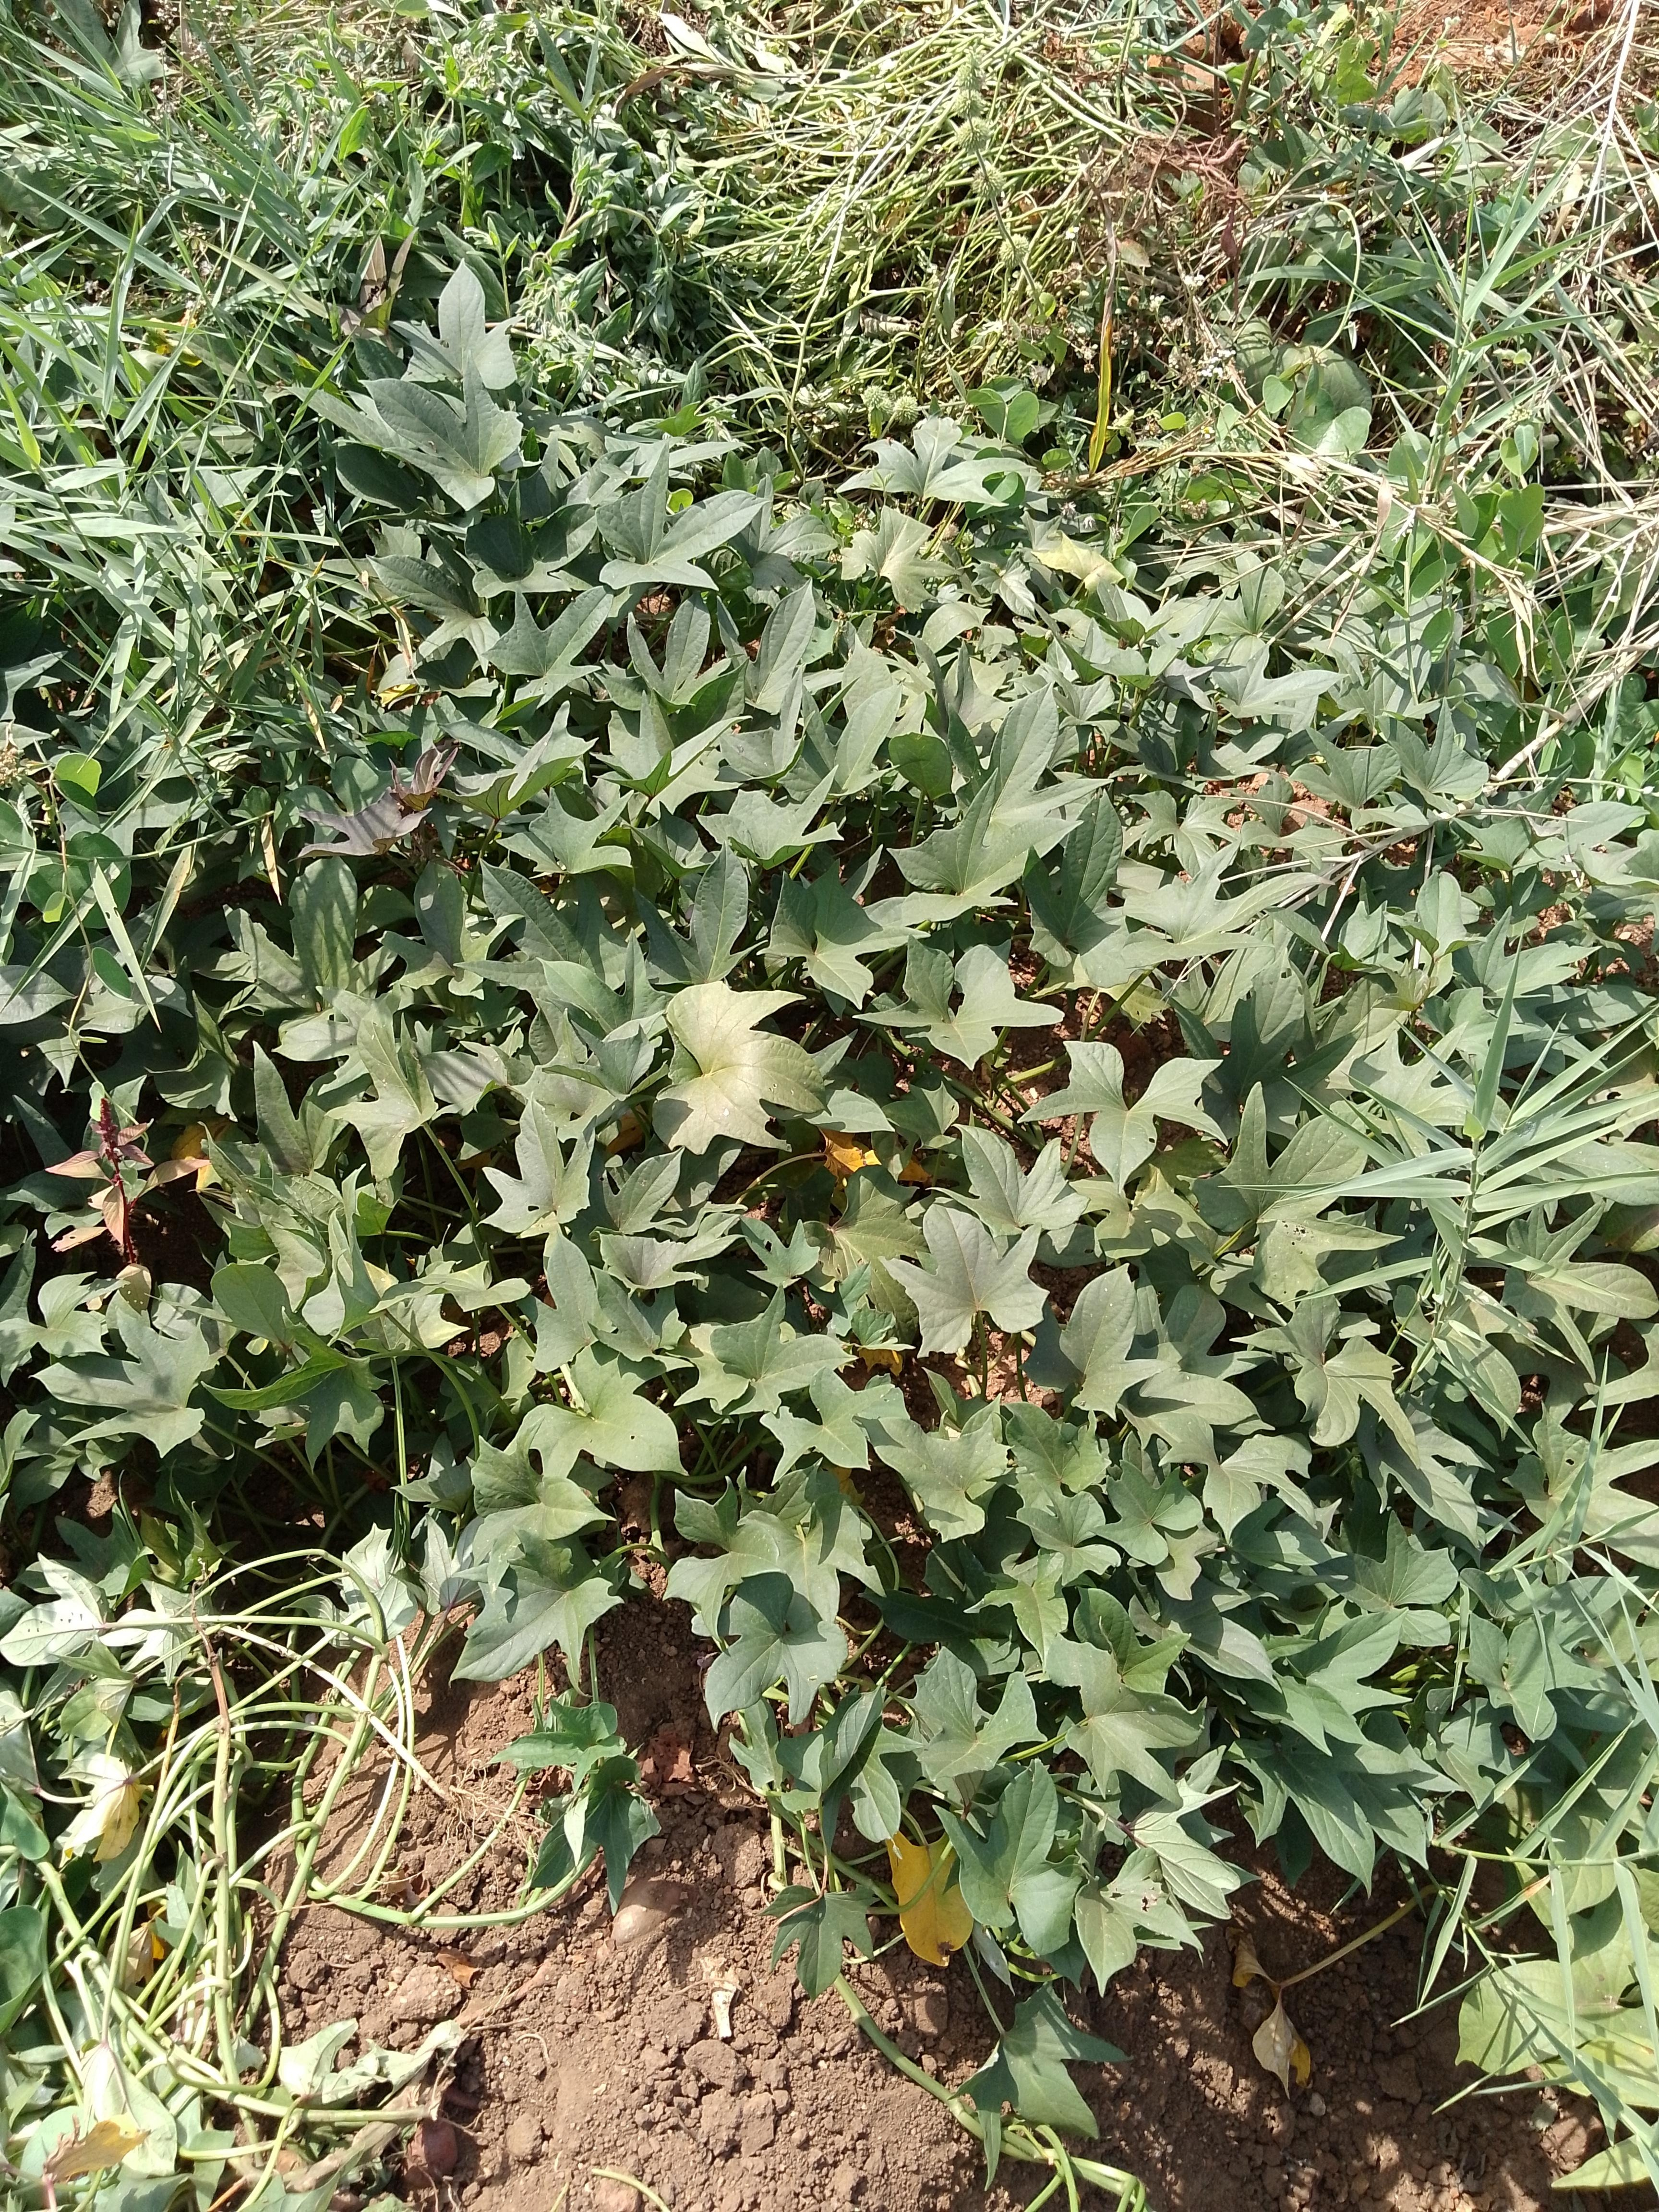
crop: sweet potato
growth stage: harvest maturity
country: Malawi
